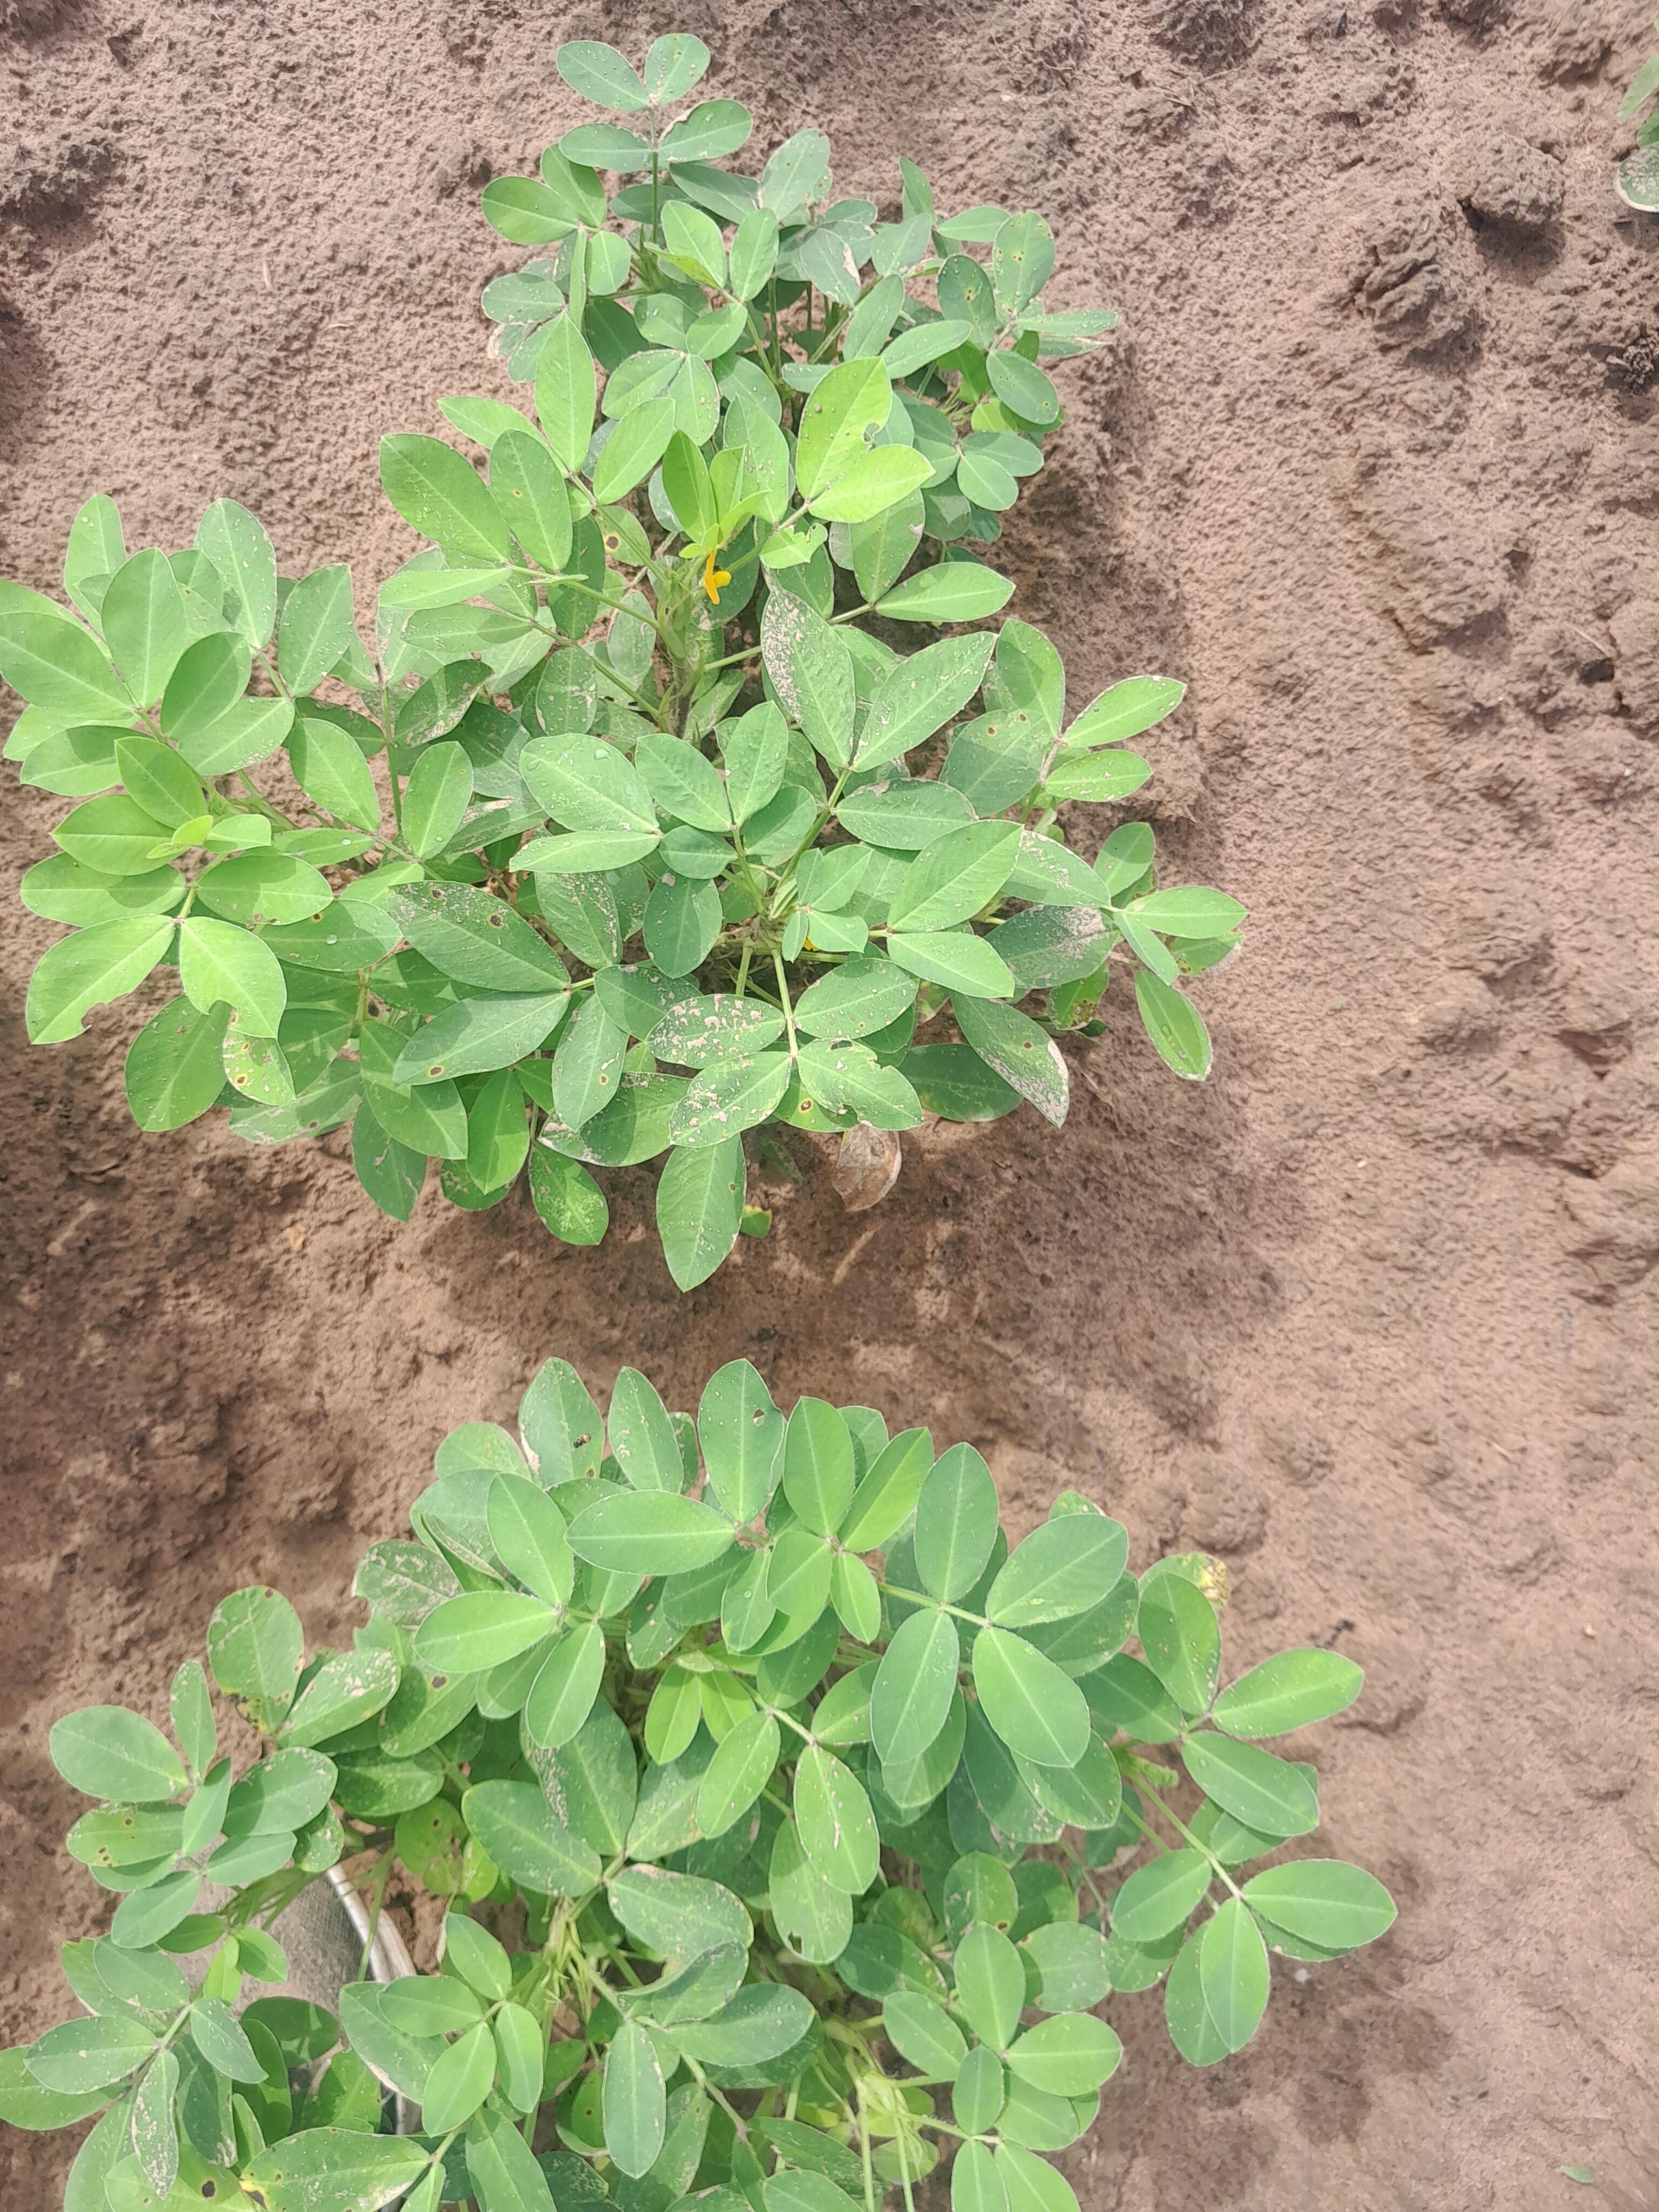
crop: groundnut
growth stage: flowering
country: Senegal
